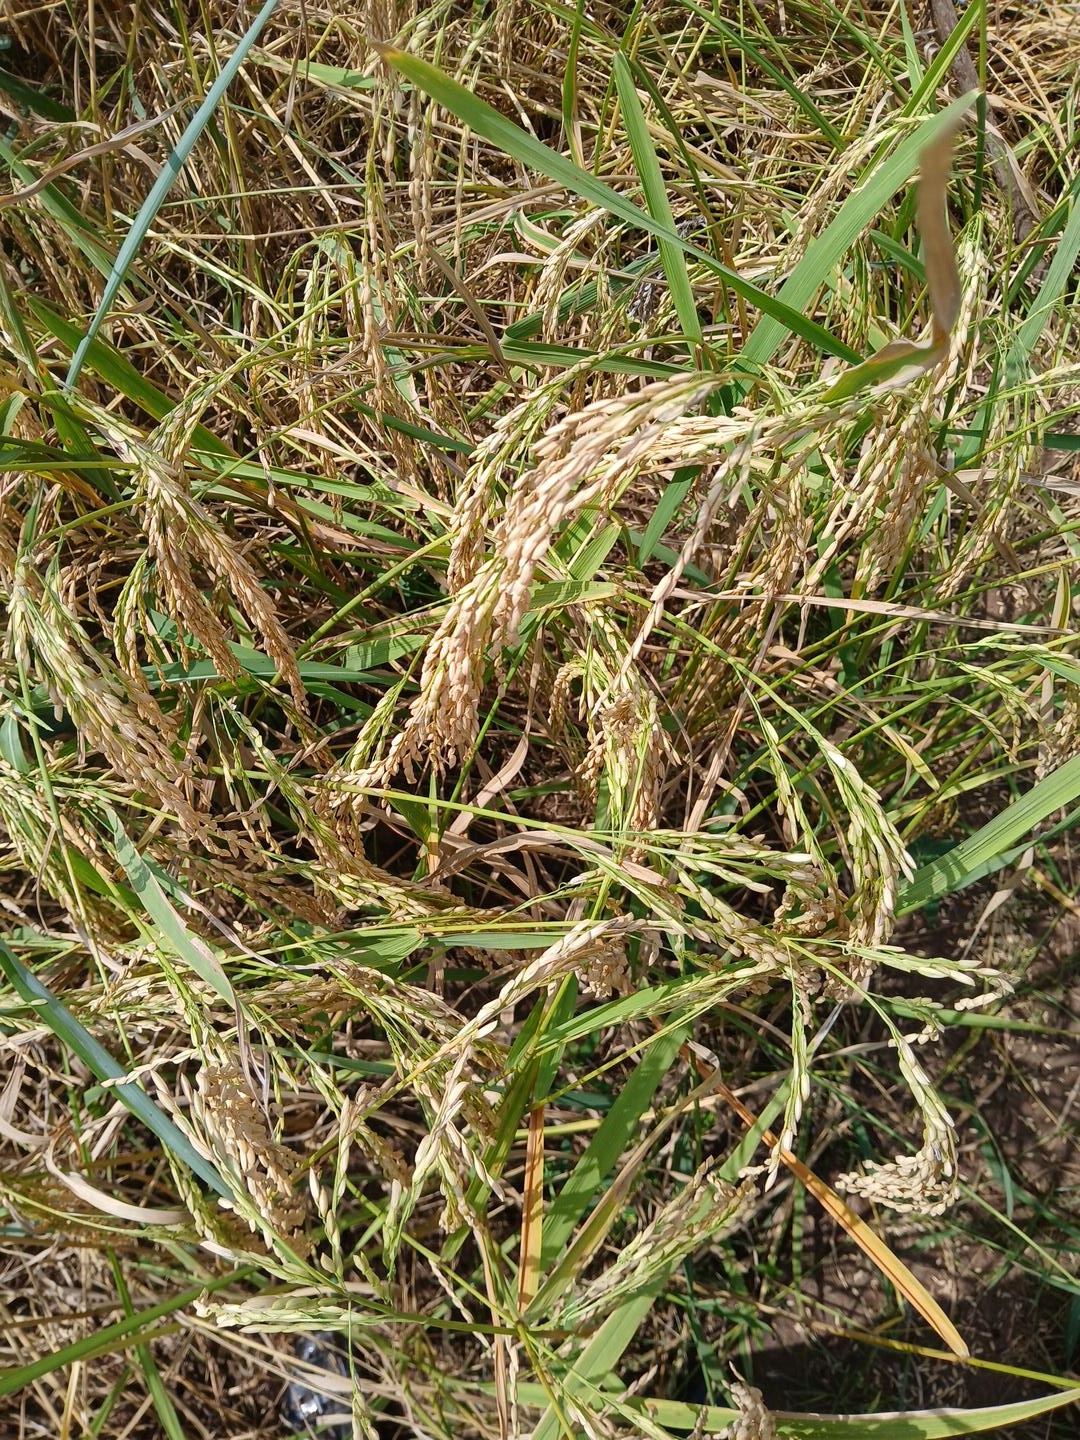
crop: rice
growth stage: ripening
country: Côte d'Ivoire
